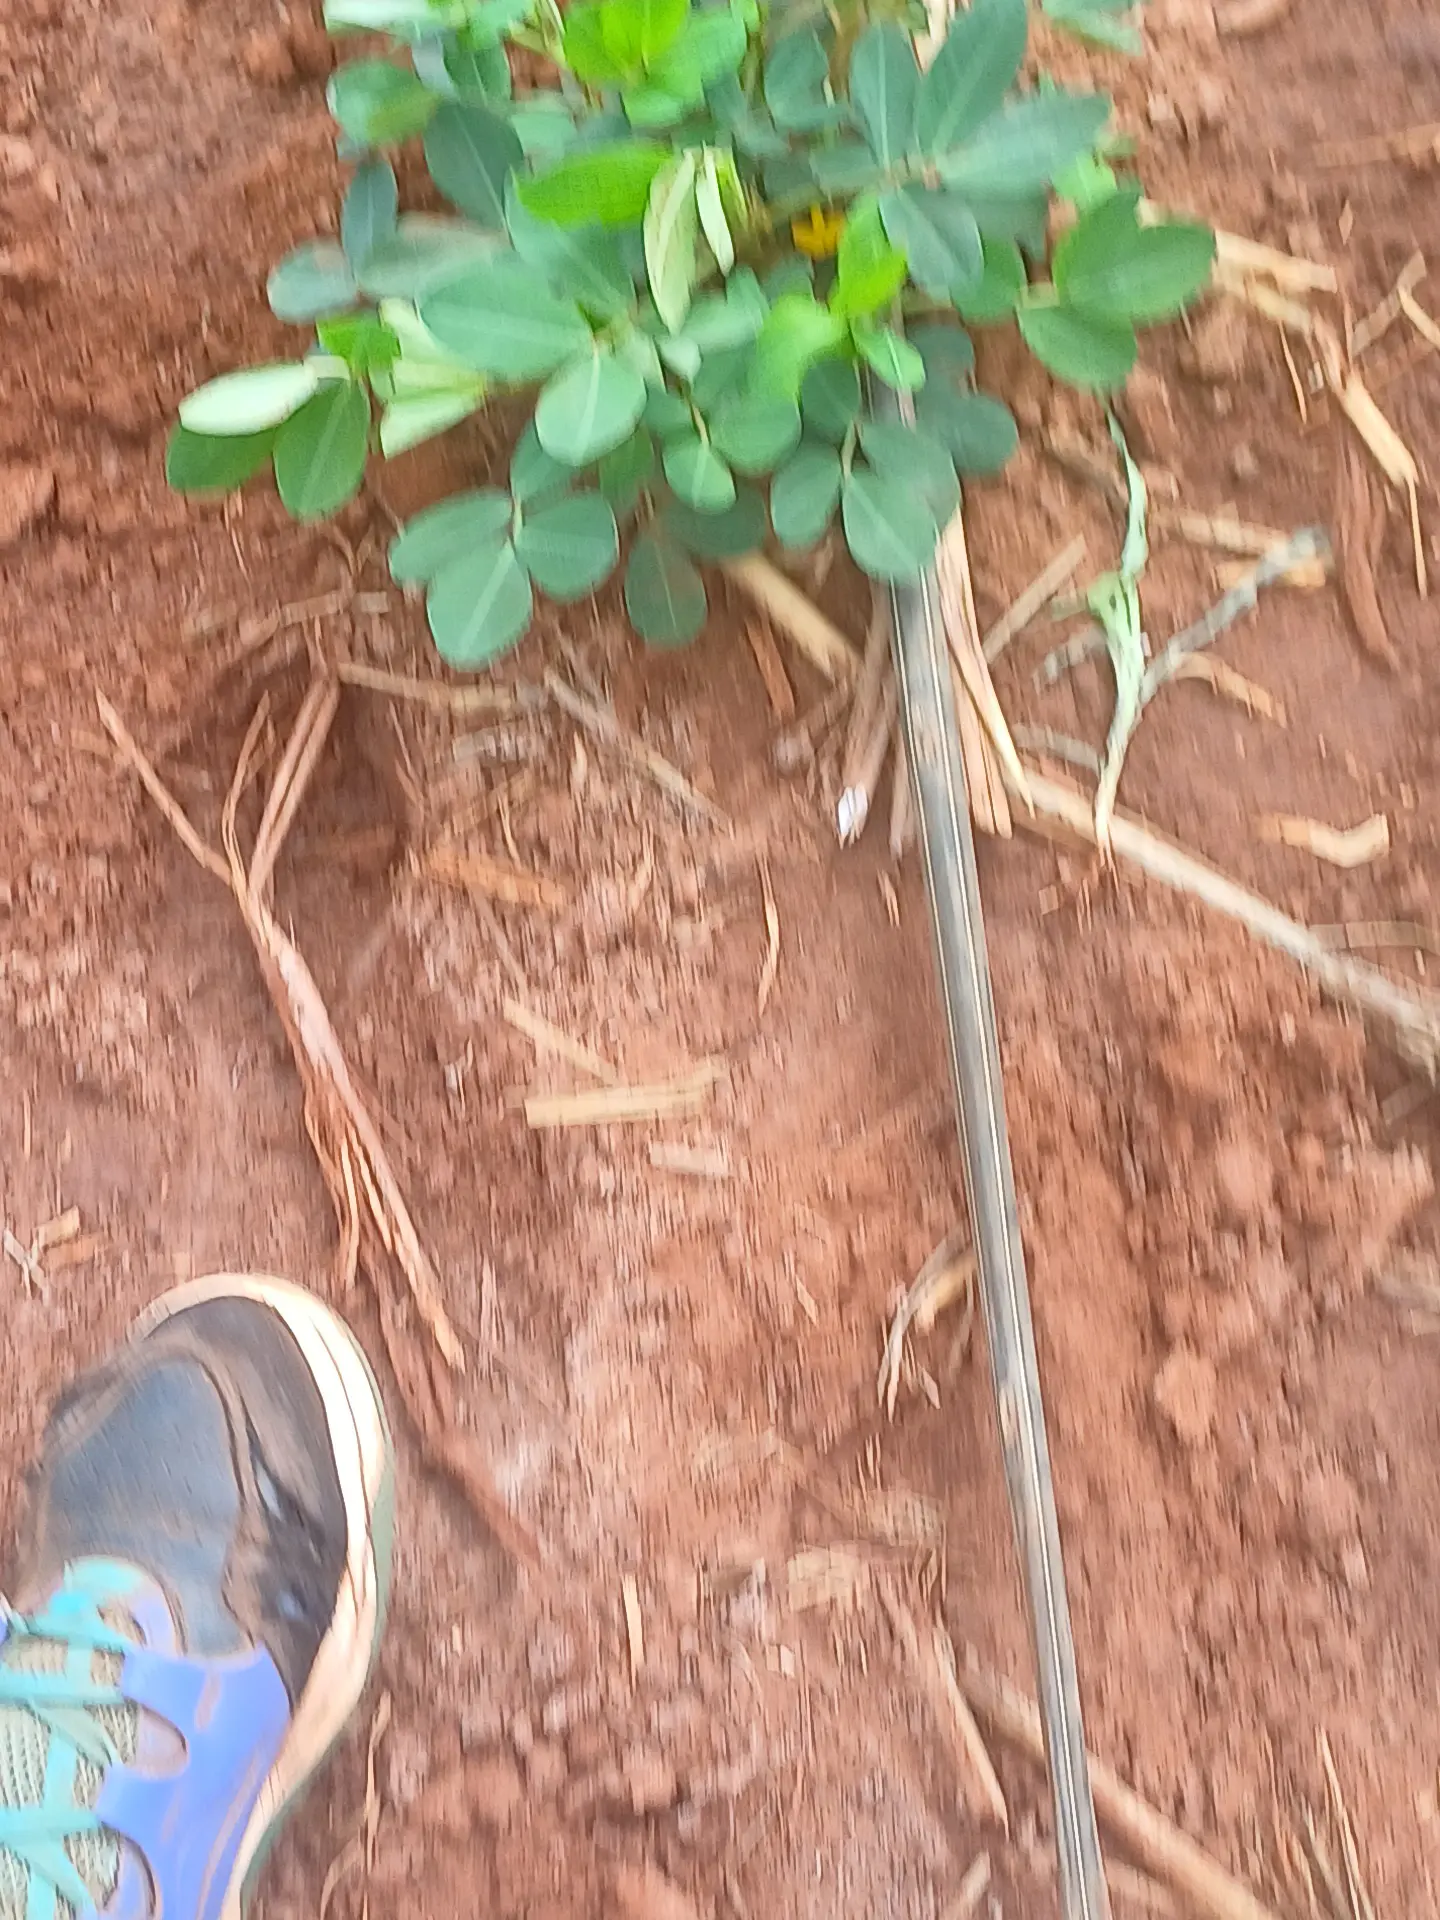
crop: groundnut
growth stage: vegetative
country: Kenya
